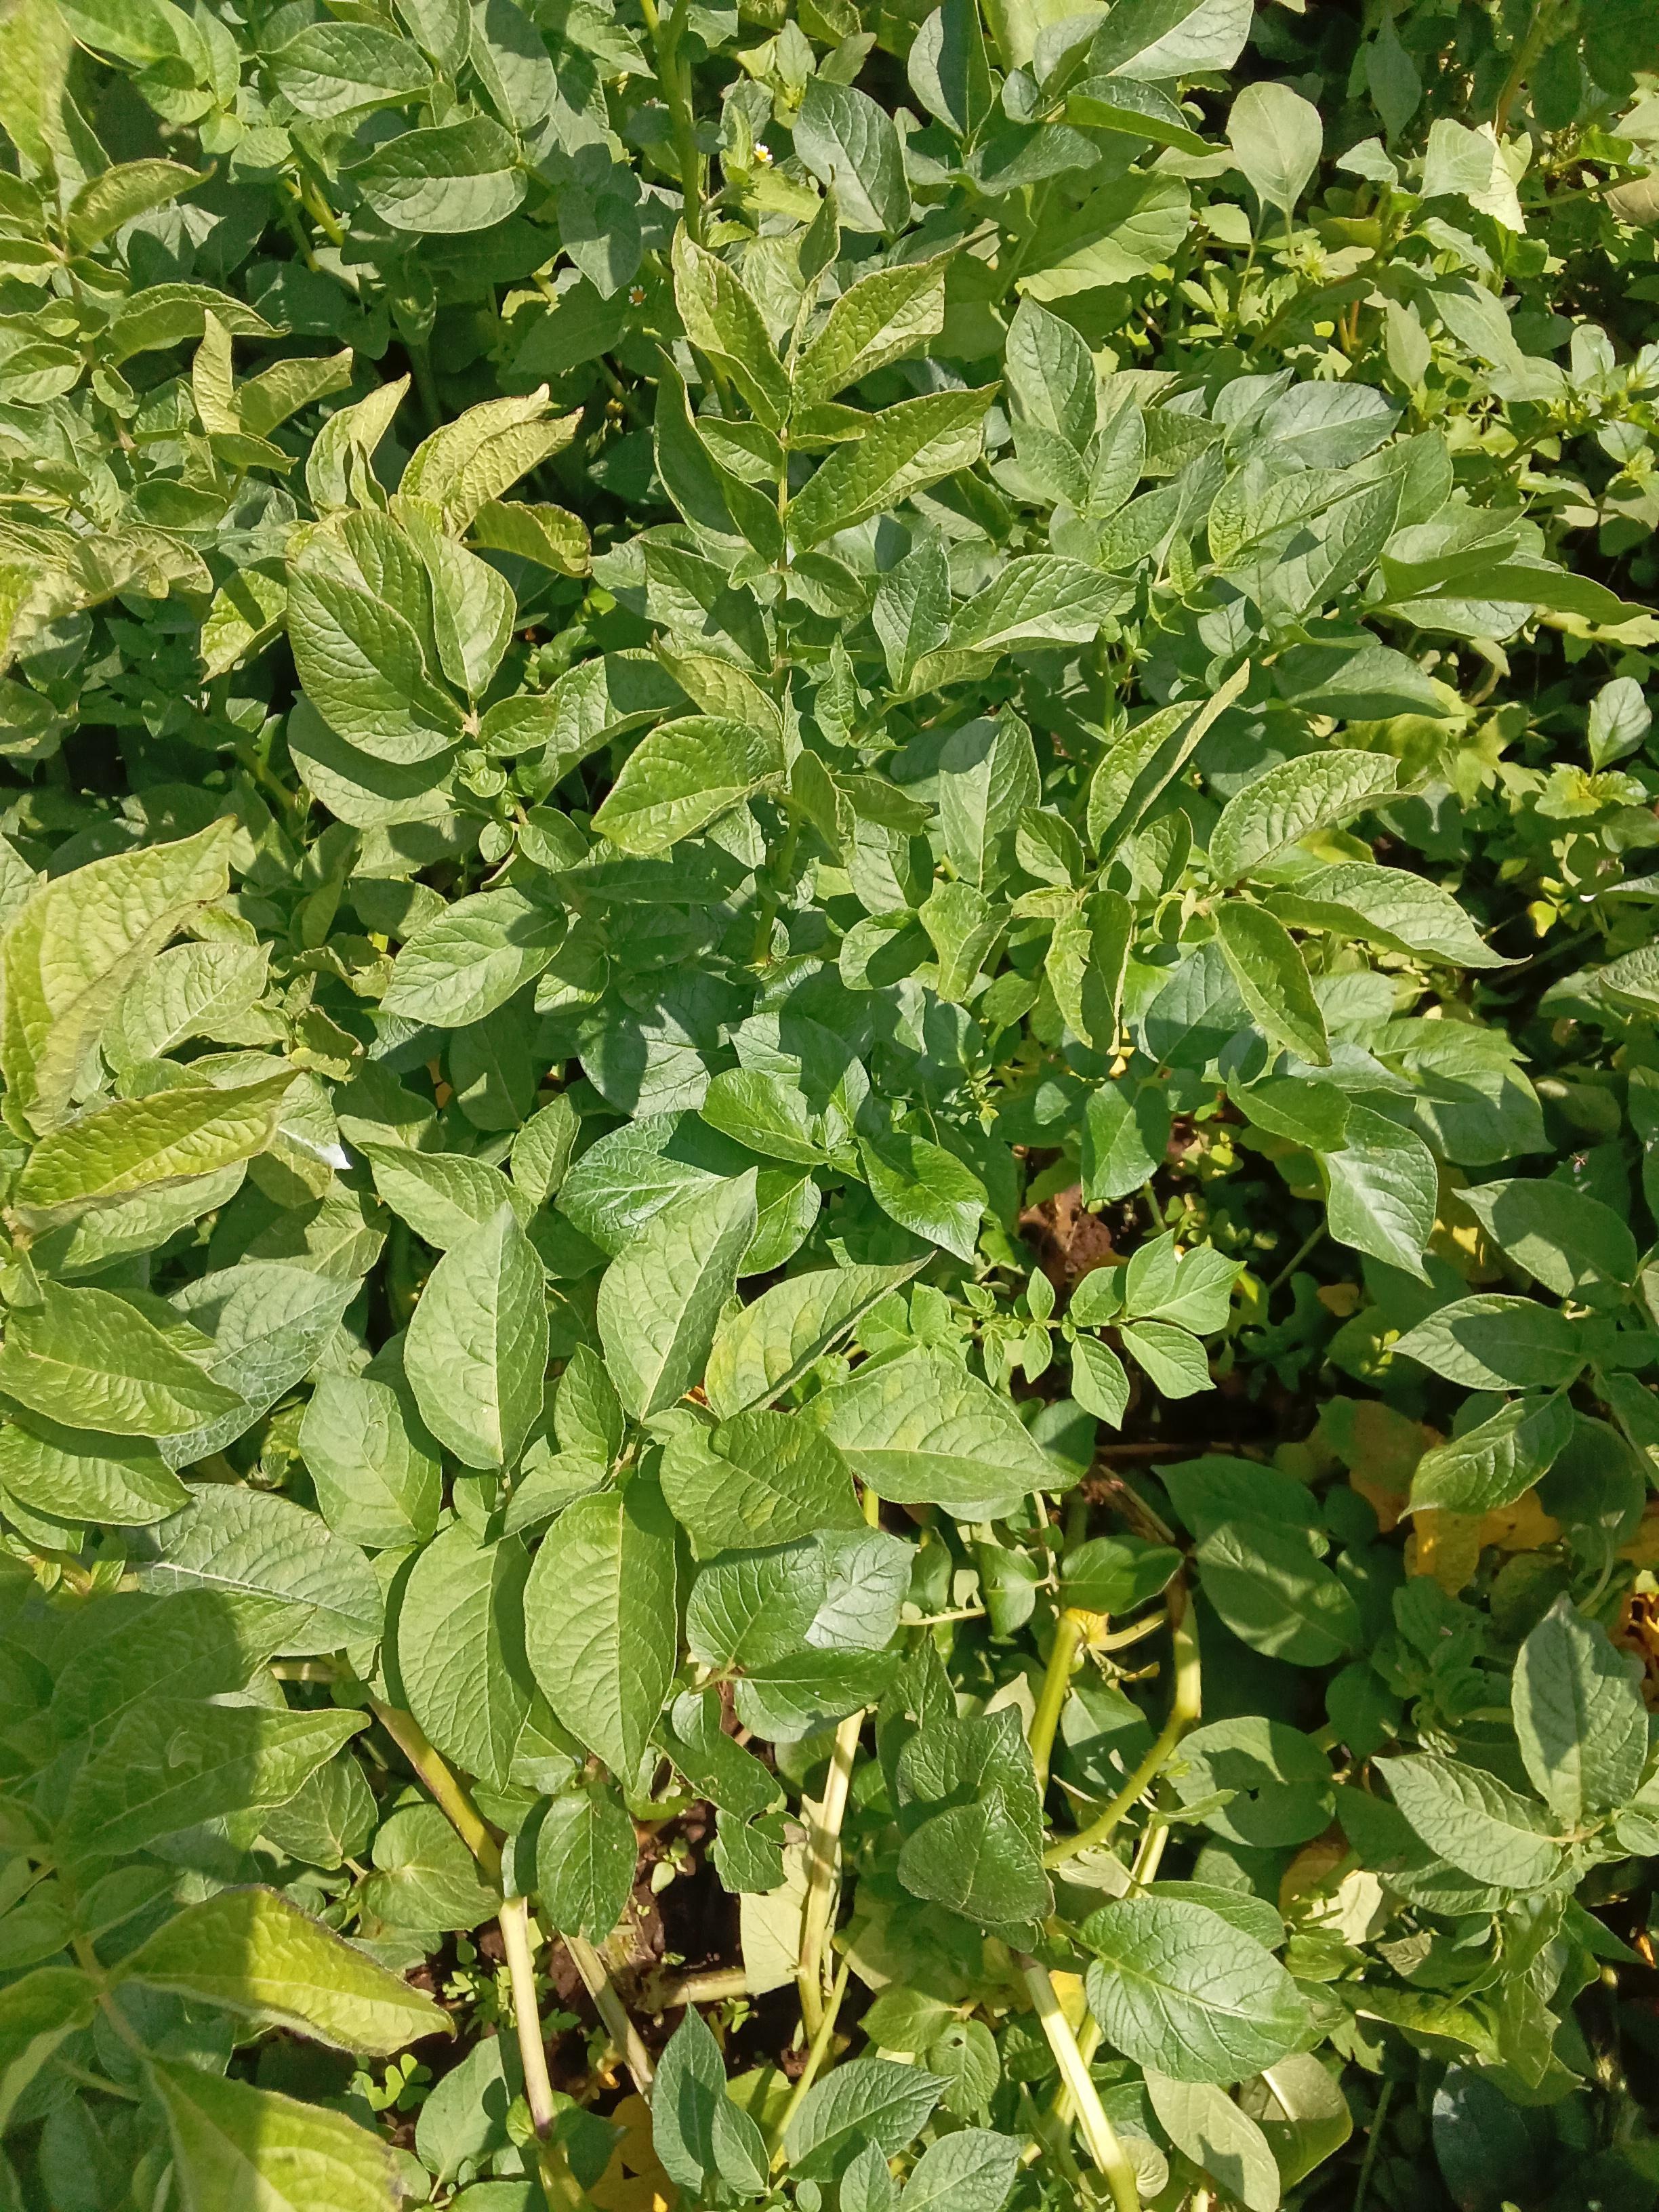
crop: potato
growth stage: vegetative
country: Kenya
